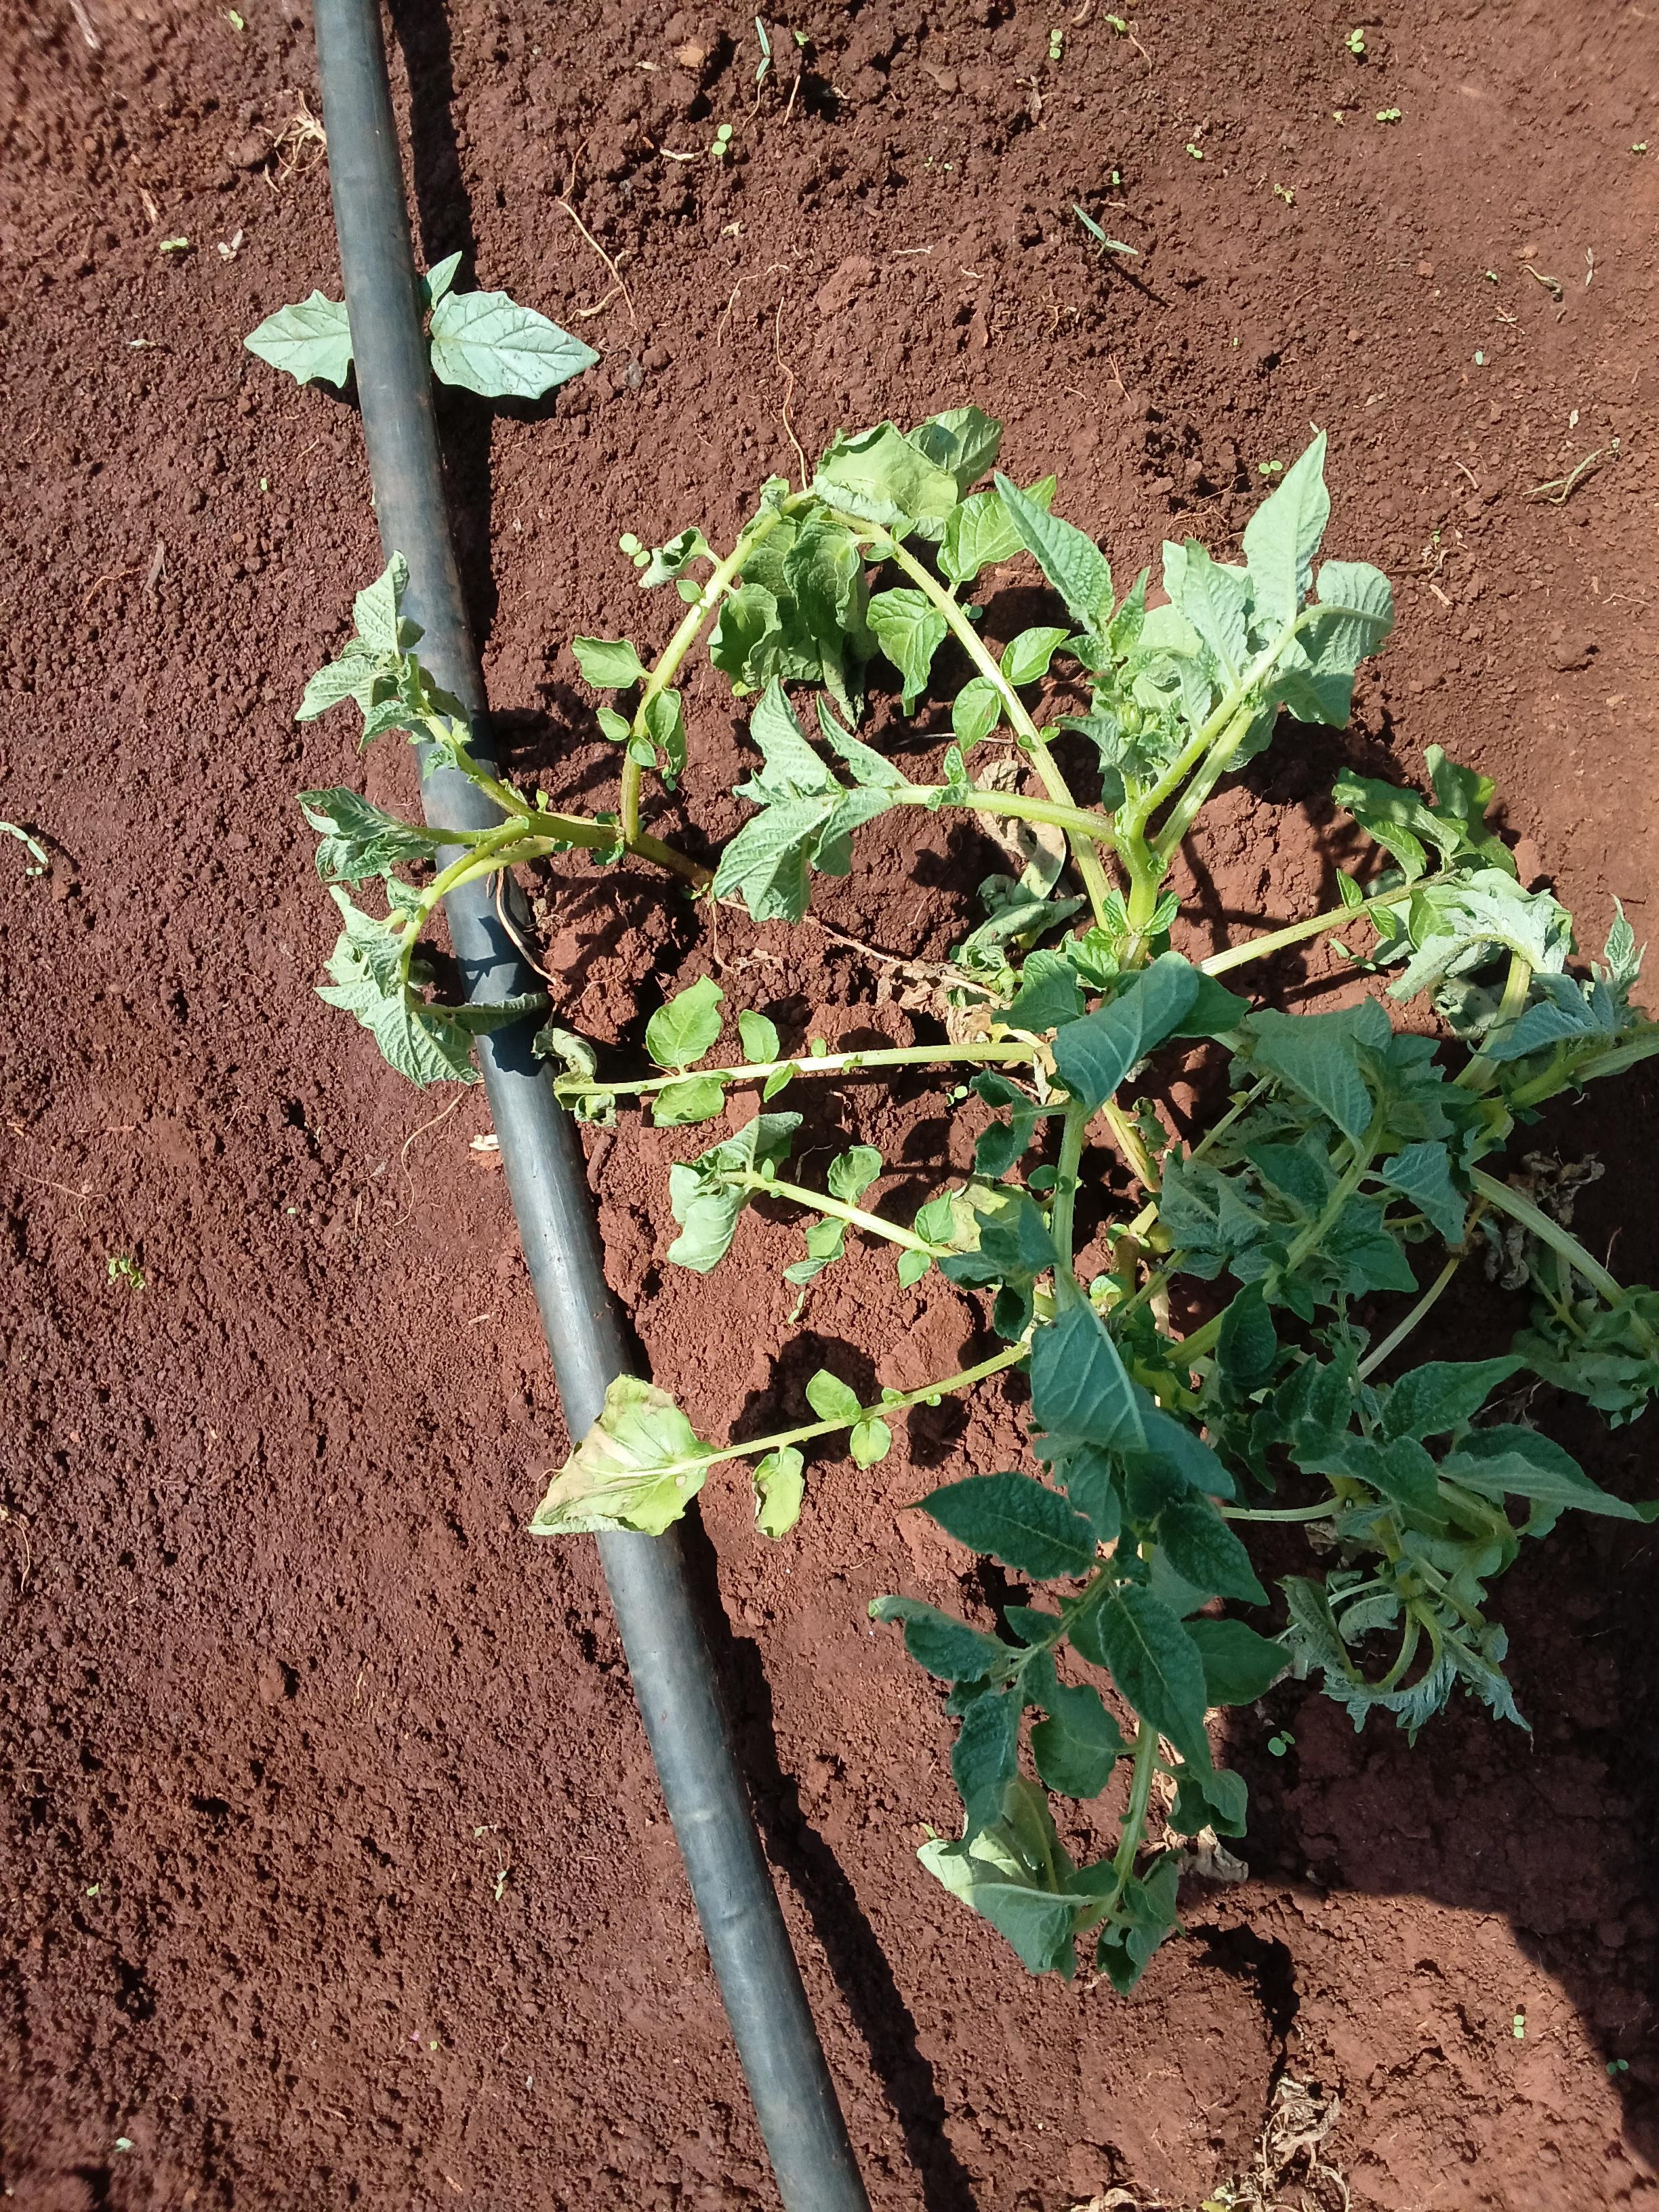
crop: potato
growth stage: vegetative
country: Kenya
